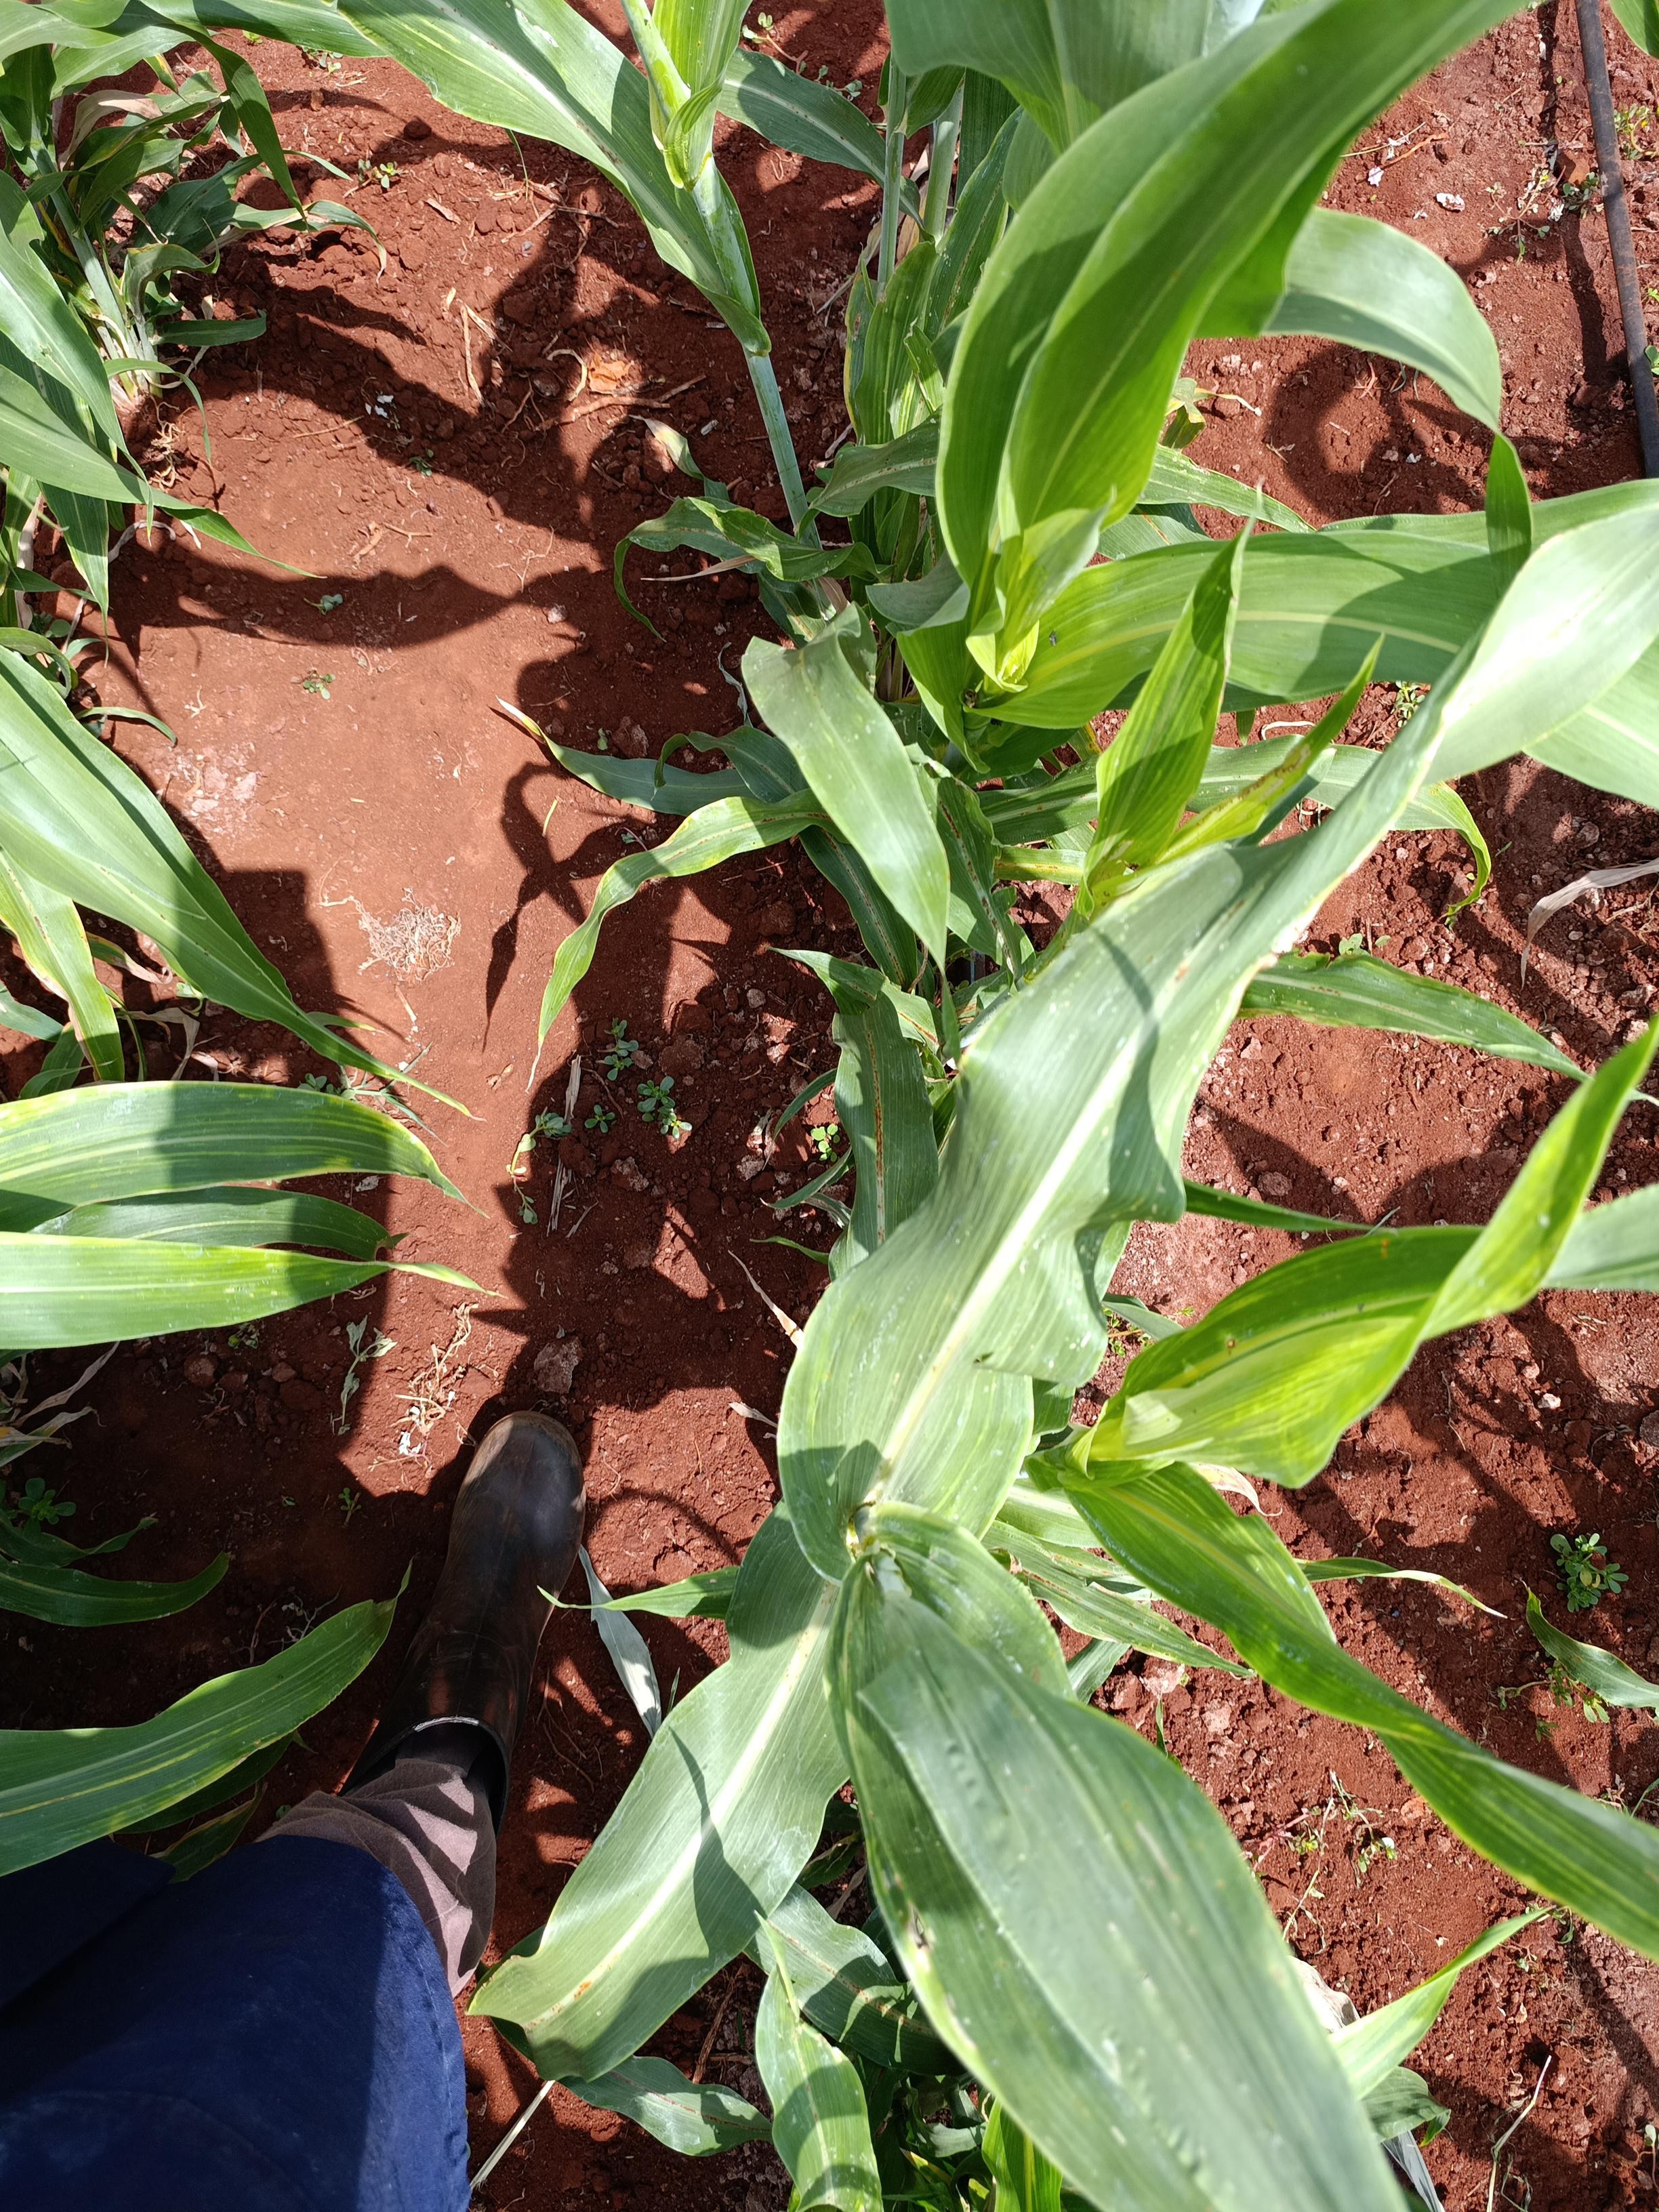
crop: sorghum
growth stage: heading tuber
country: Kenya
